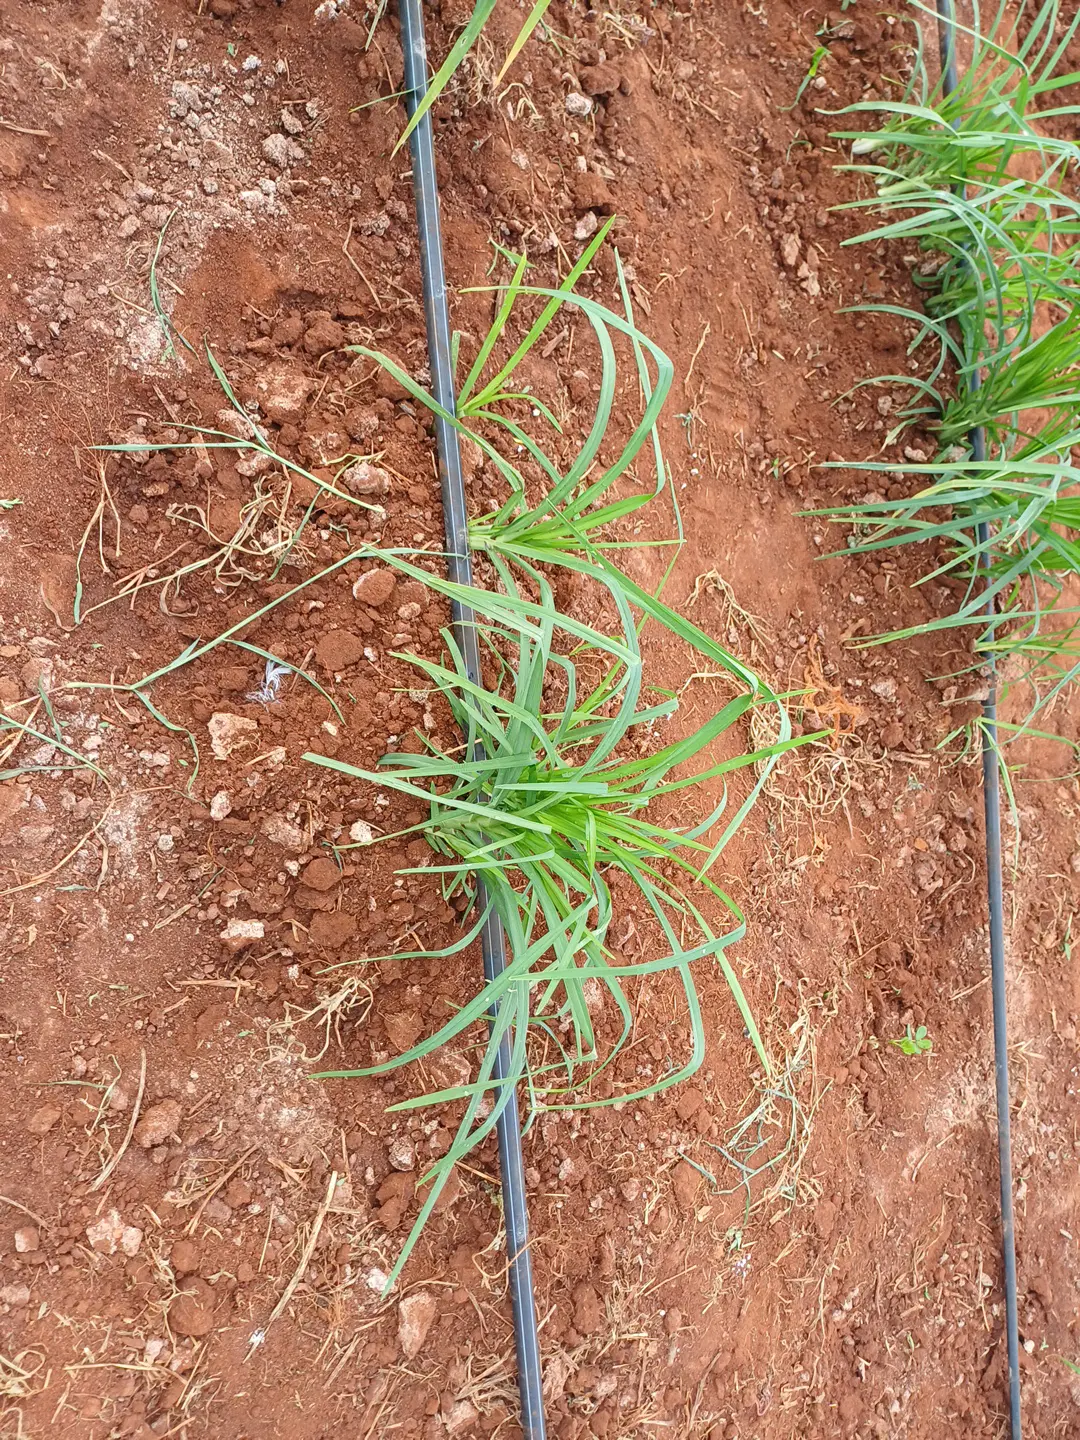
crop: finger millet
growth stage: elongation stem
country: Kenya
